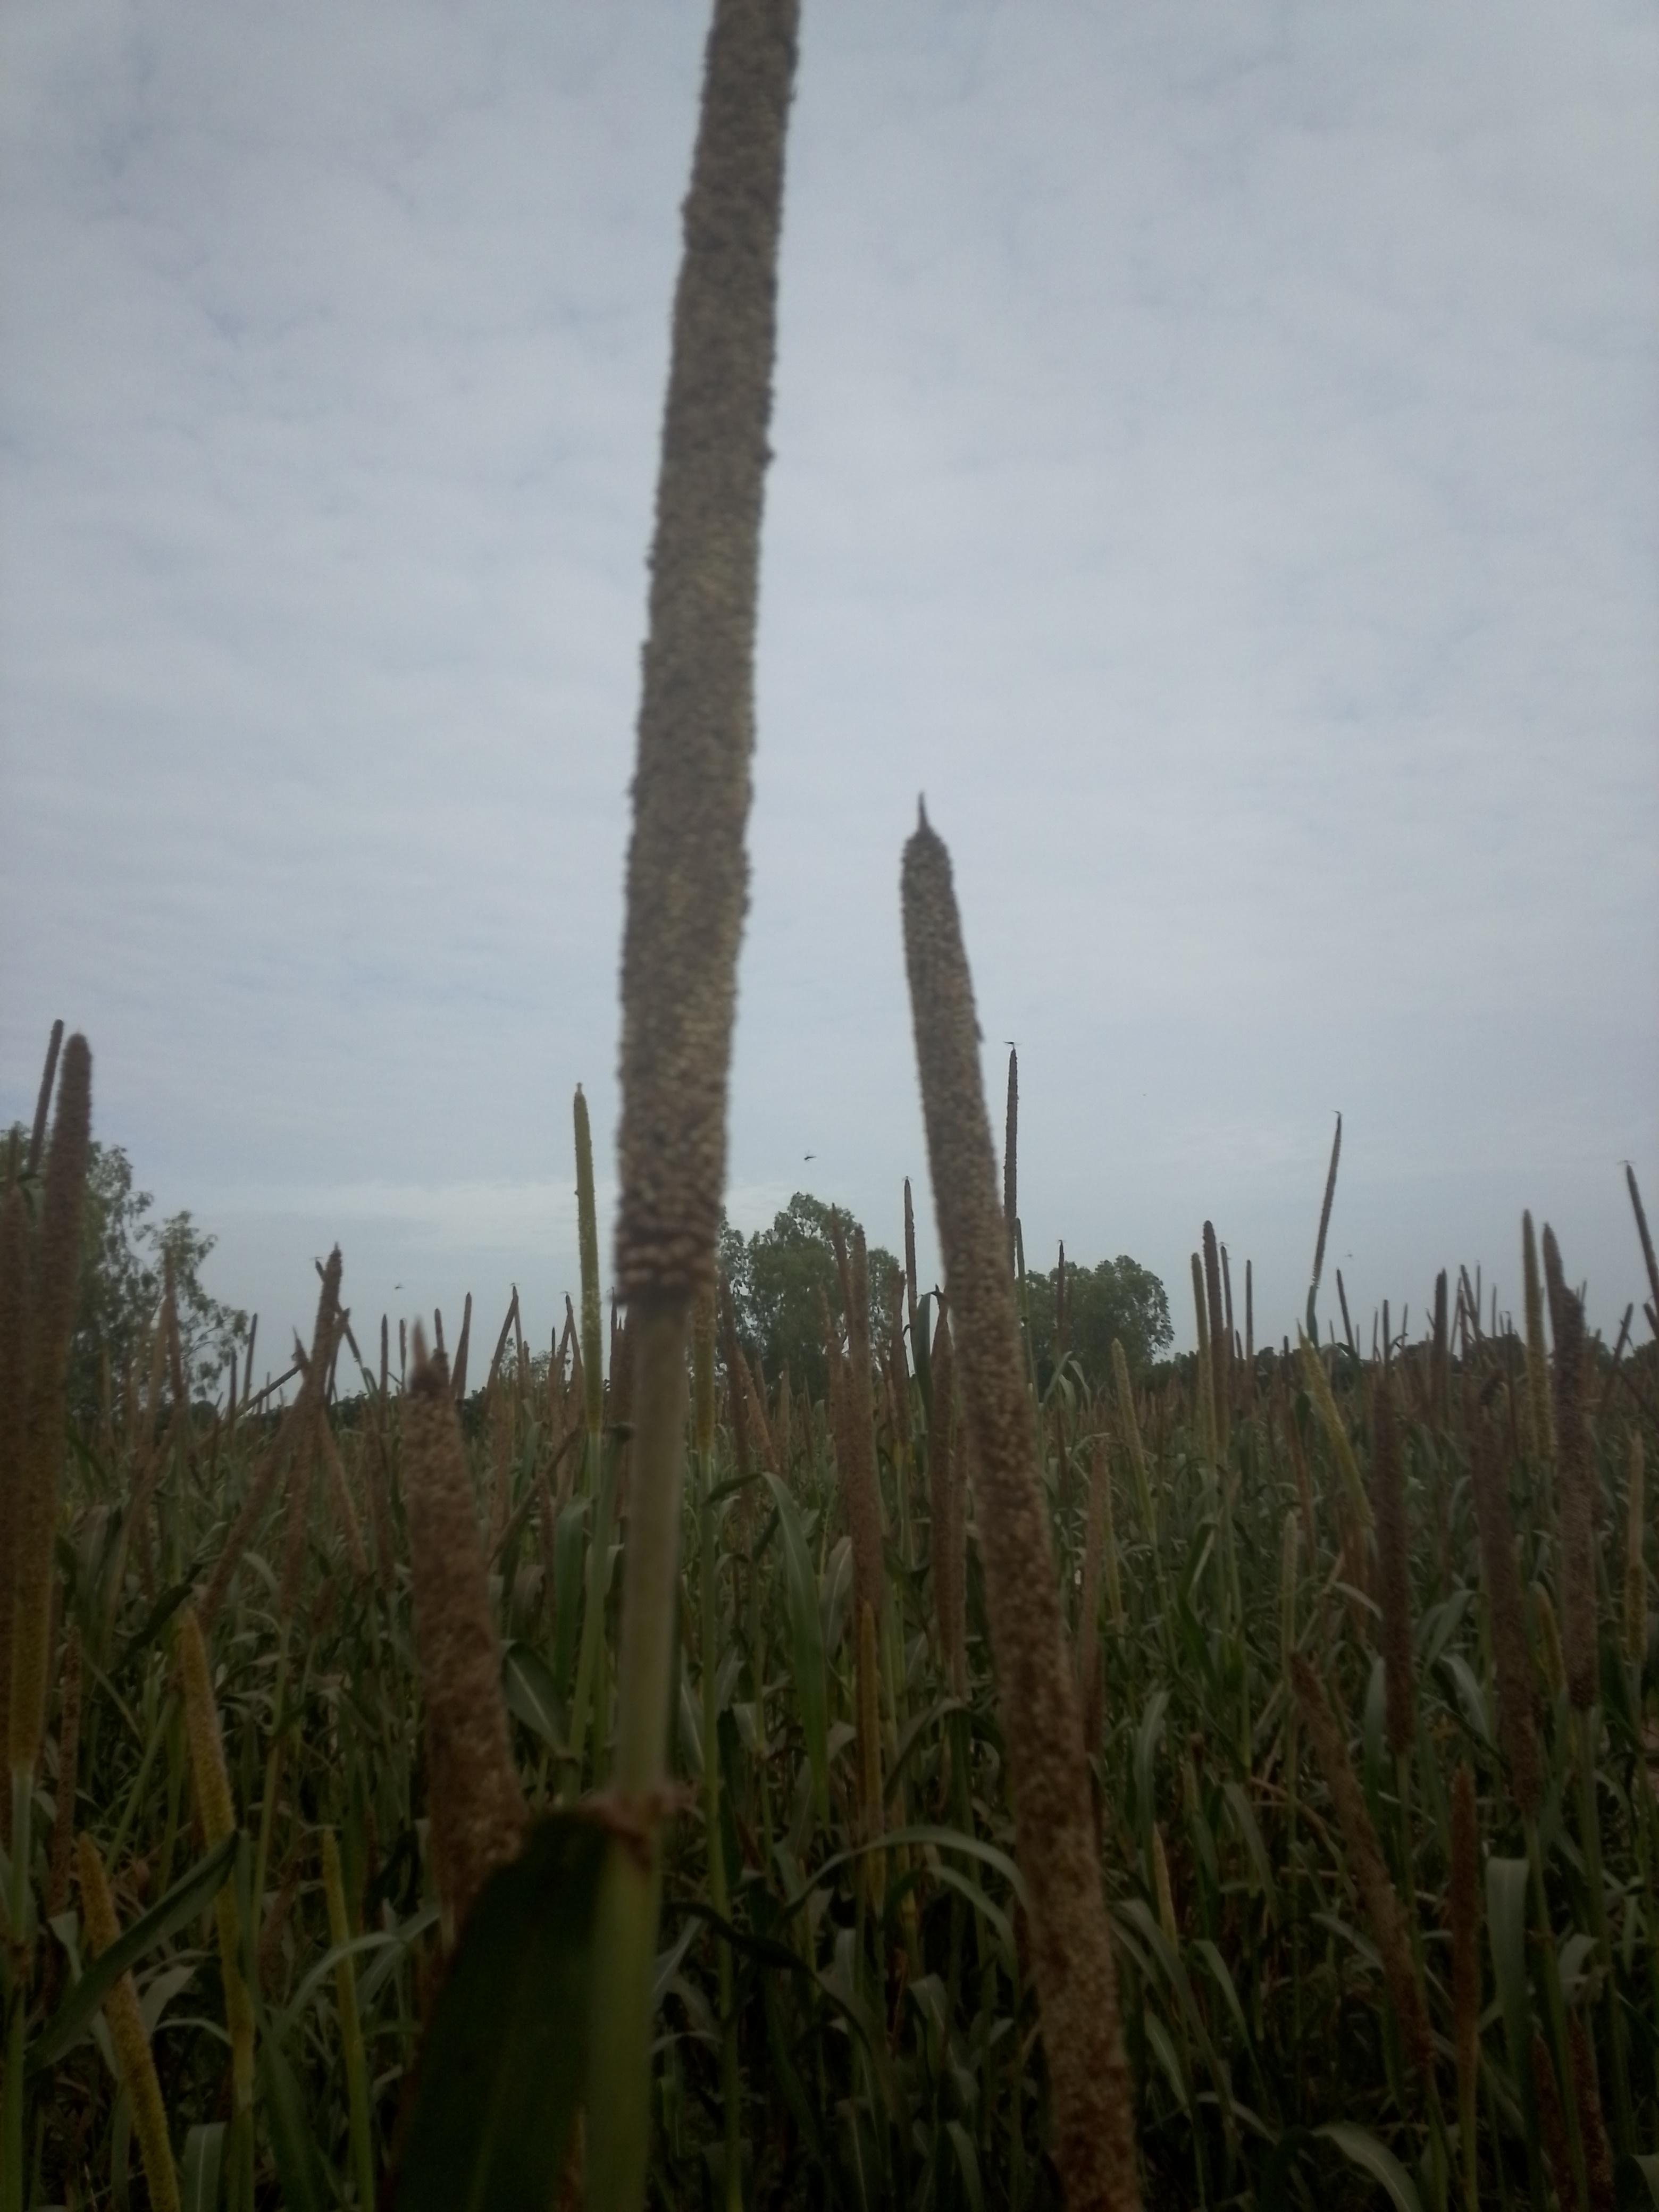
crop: pearl millet
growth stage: filling grain
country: Senegal
